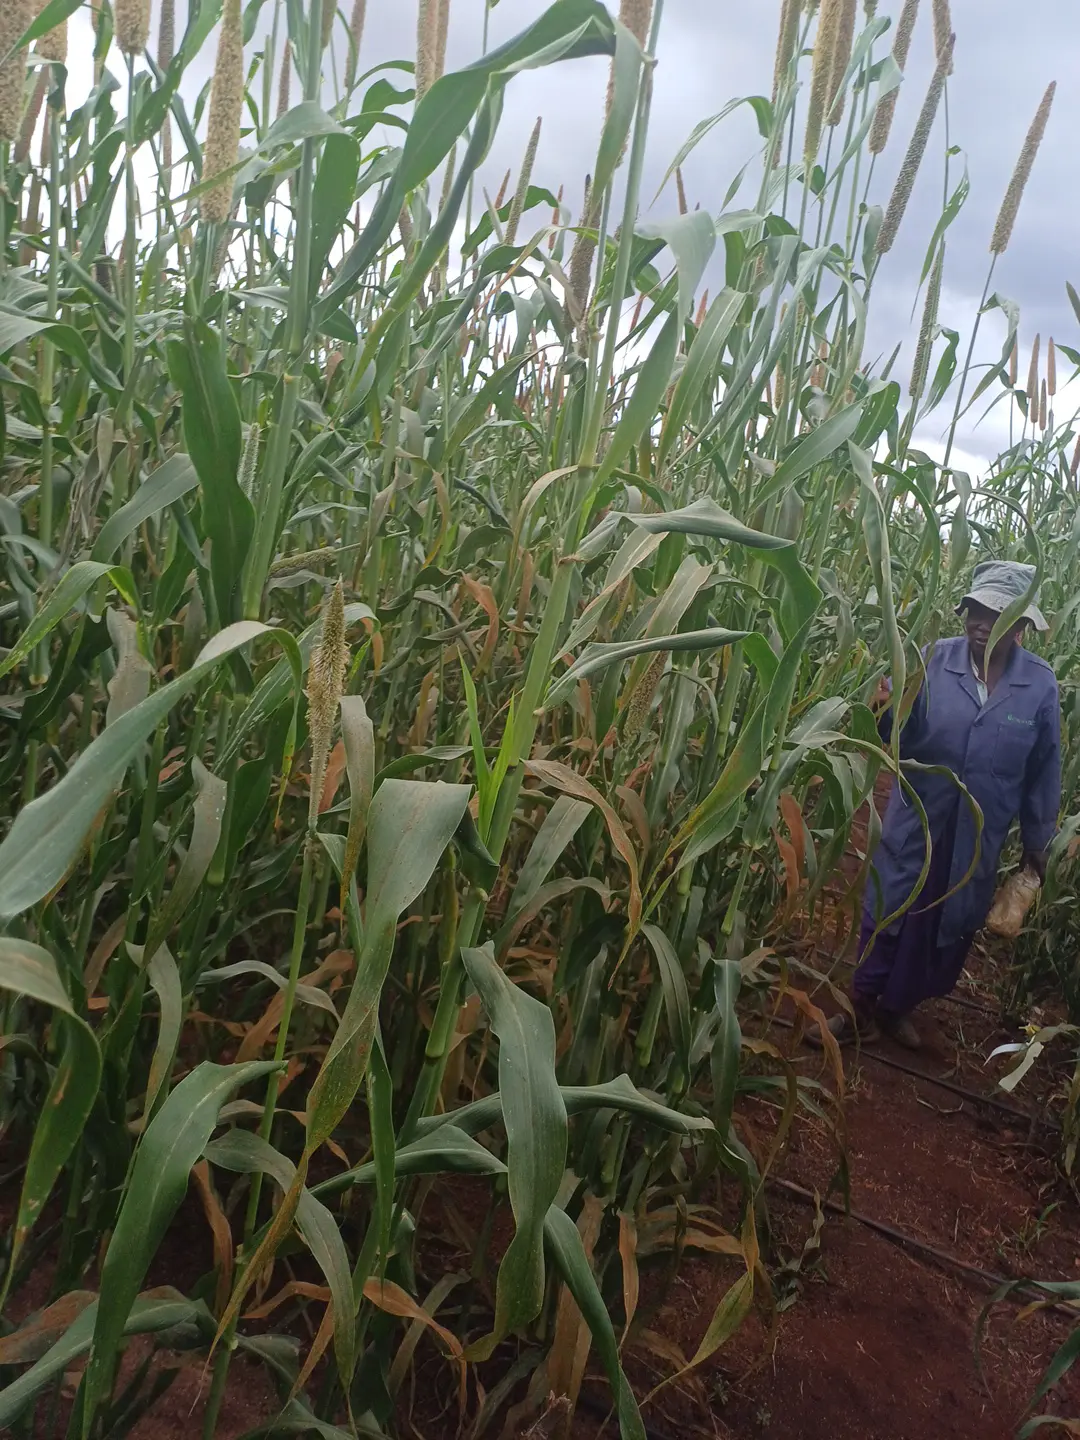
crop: pearl millet
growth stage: flowering
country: Kenya
